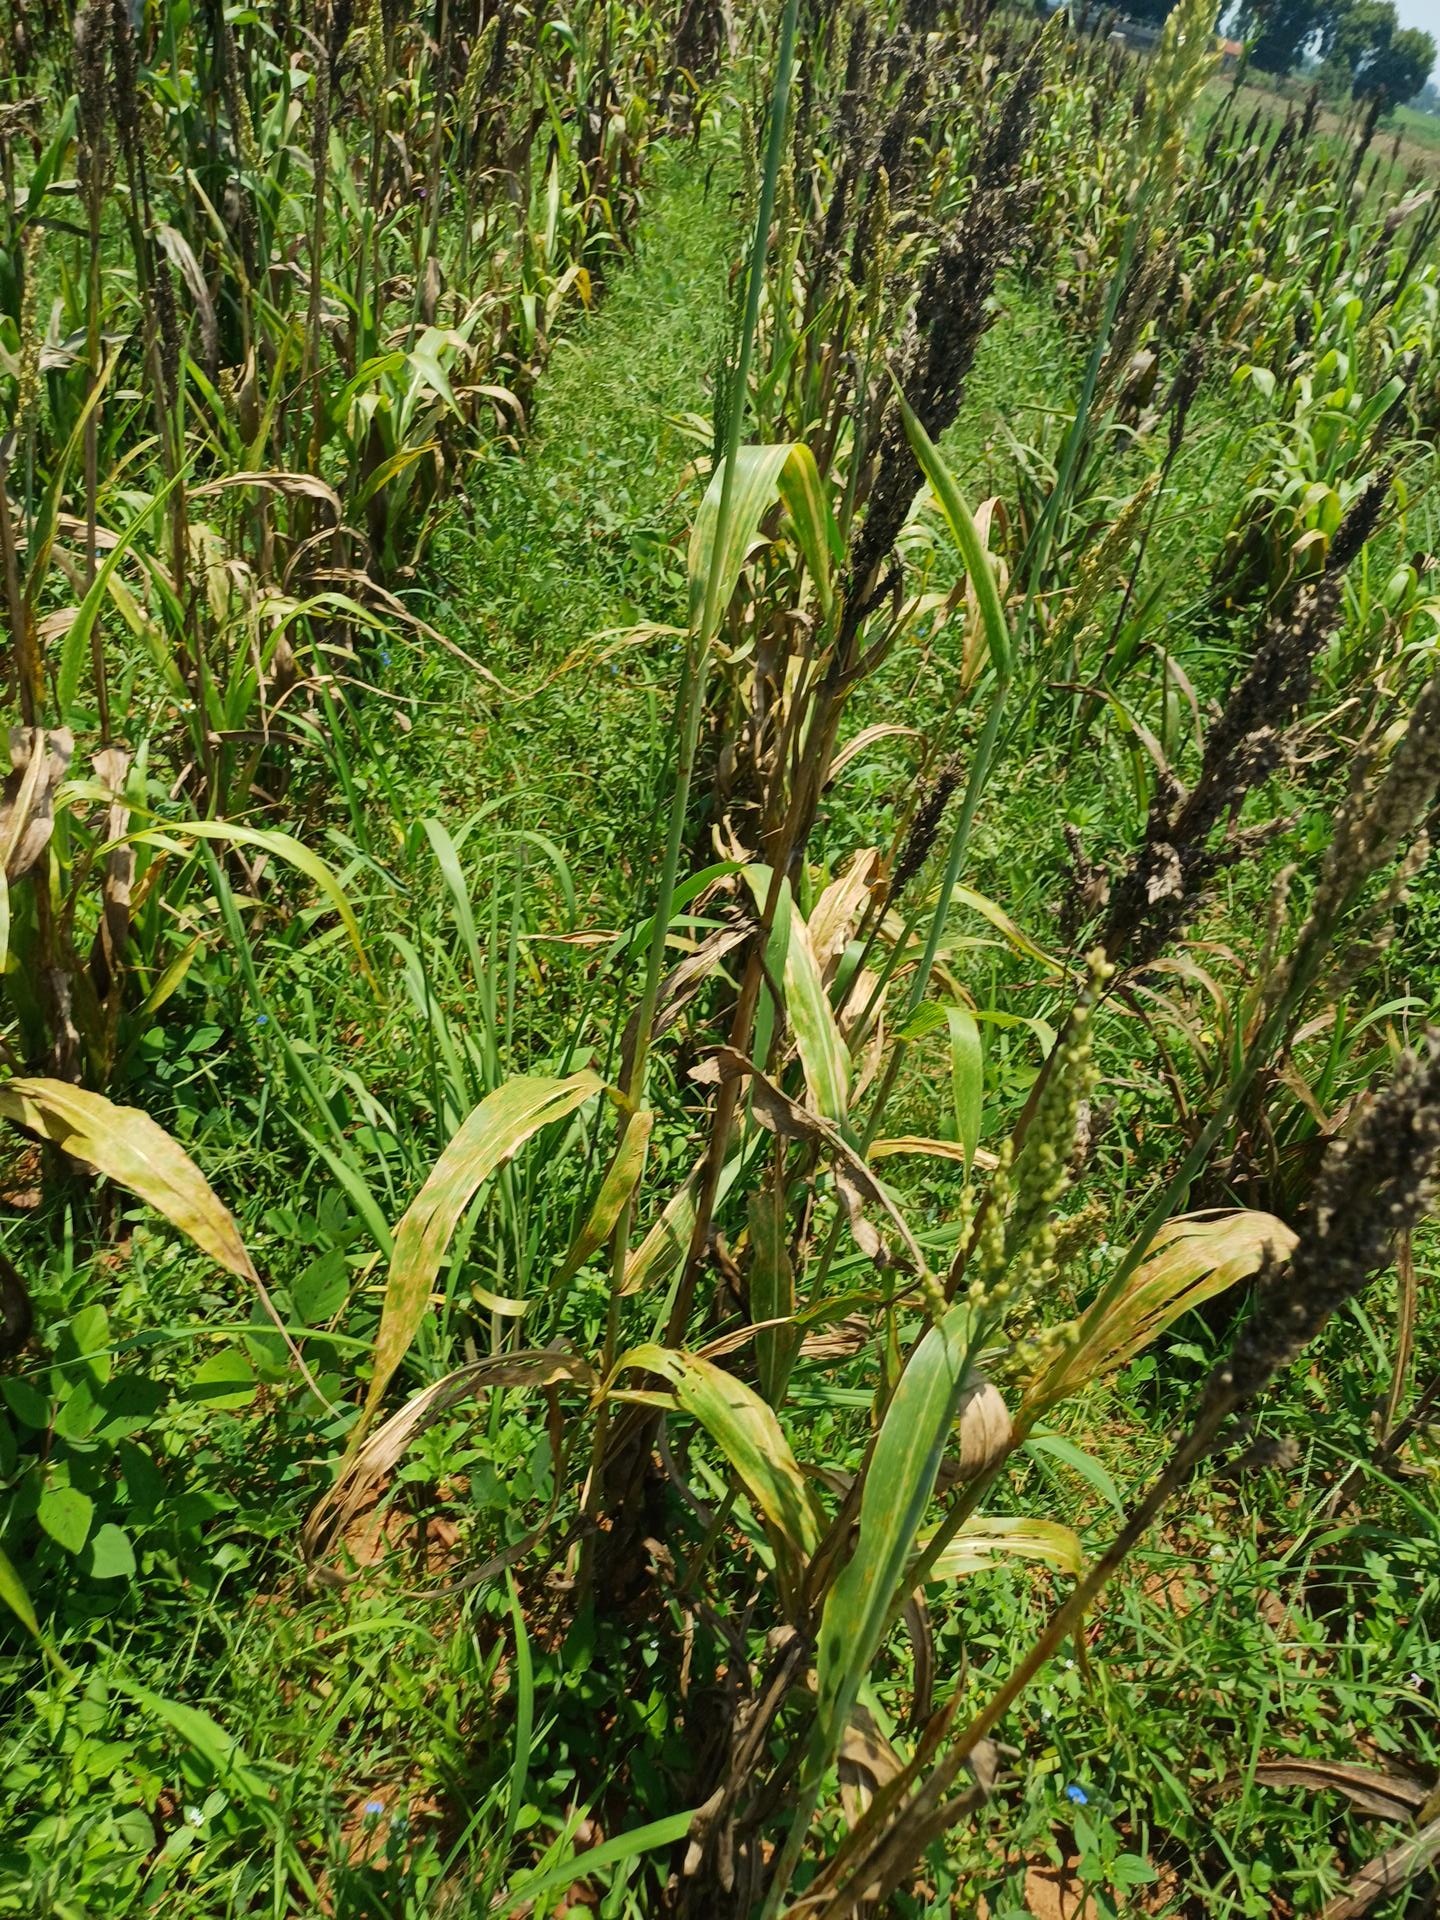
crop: sorghum
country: Kenya
